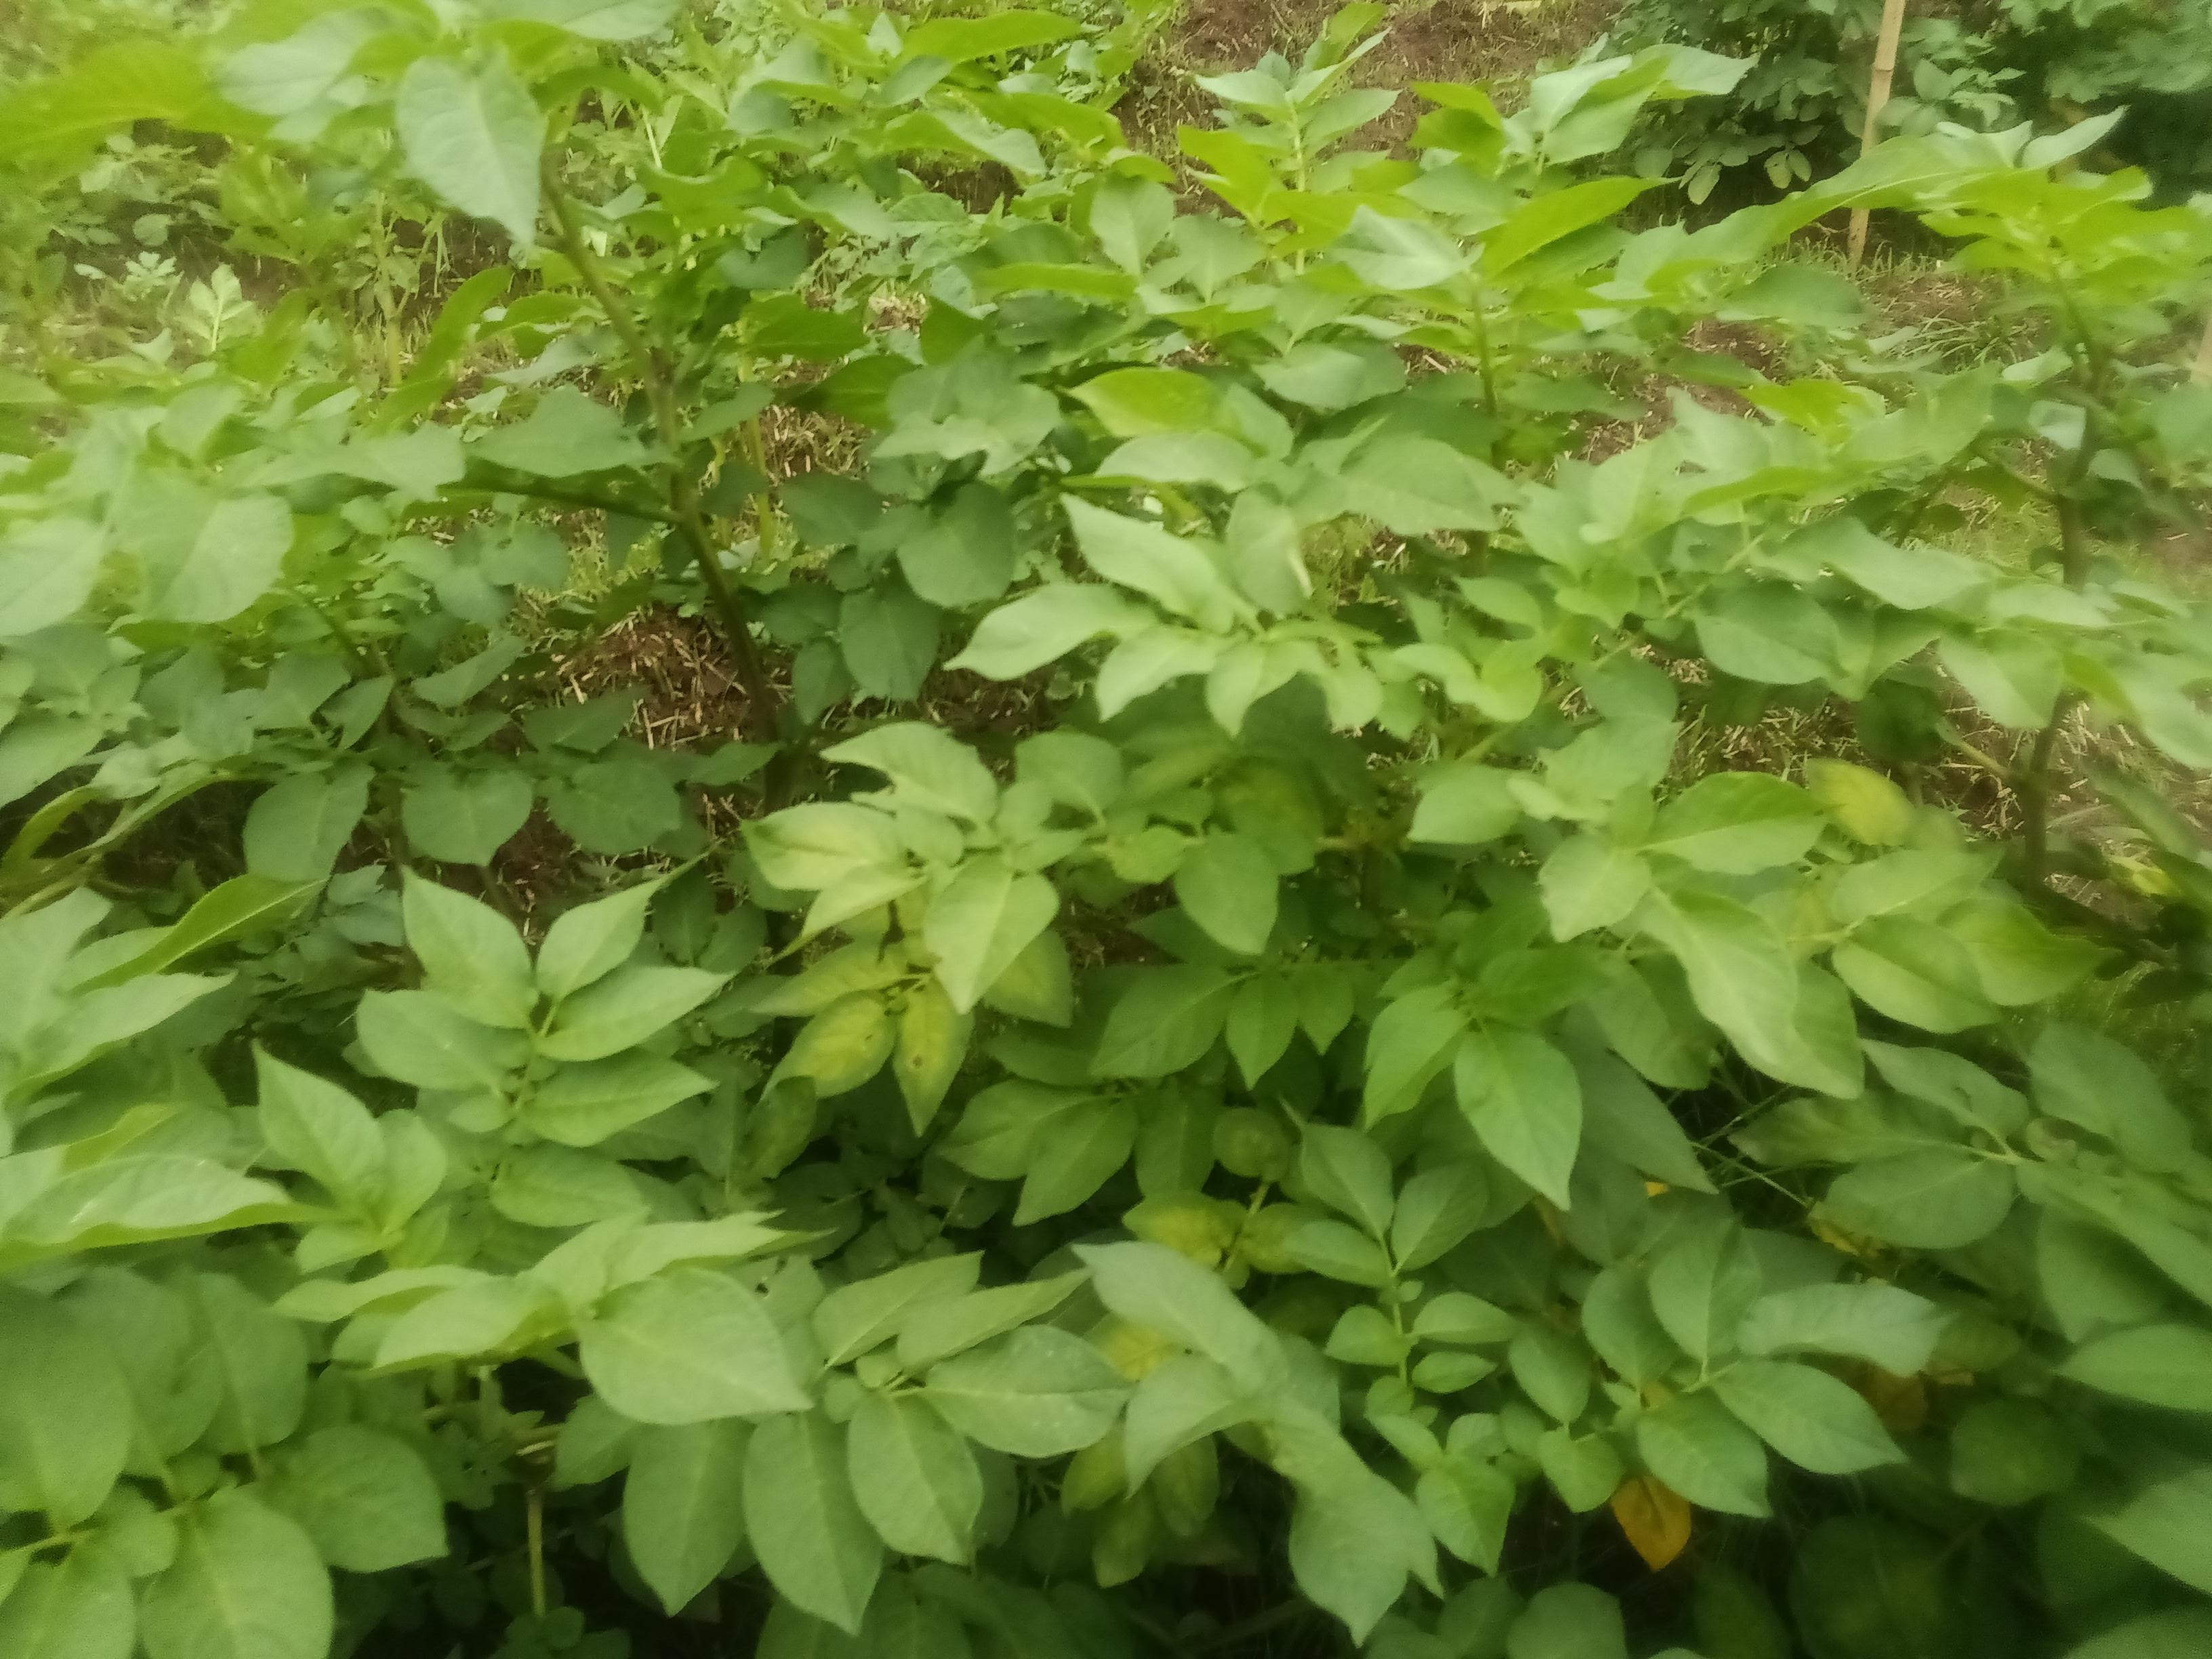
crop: potato
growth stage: flowering
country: Kenya
